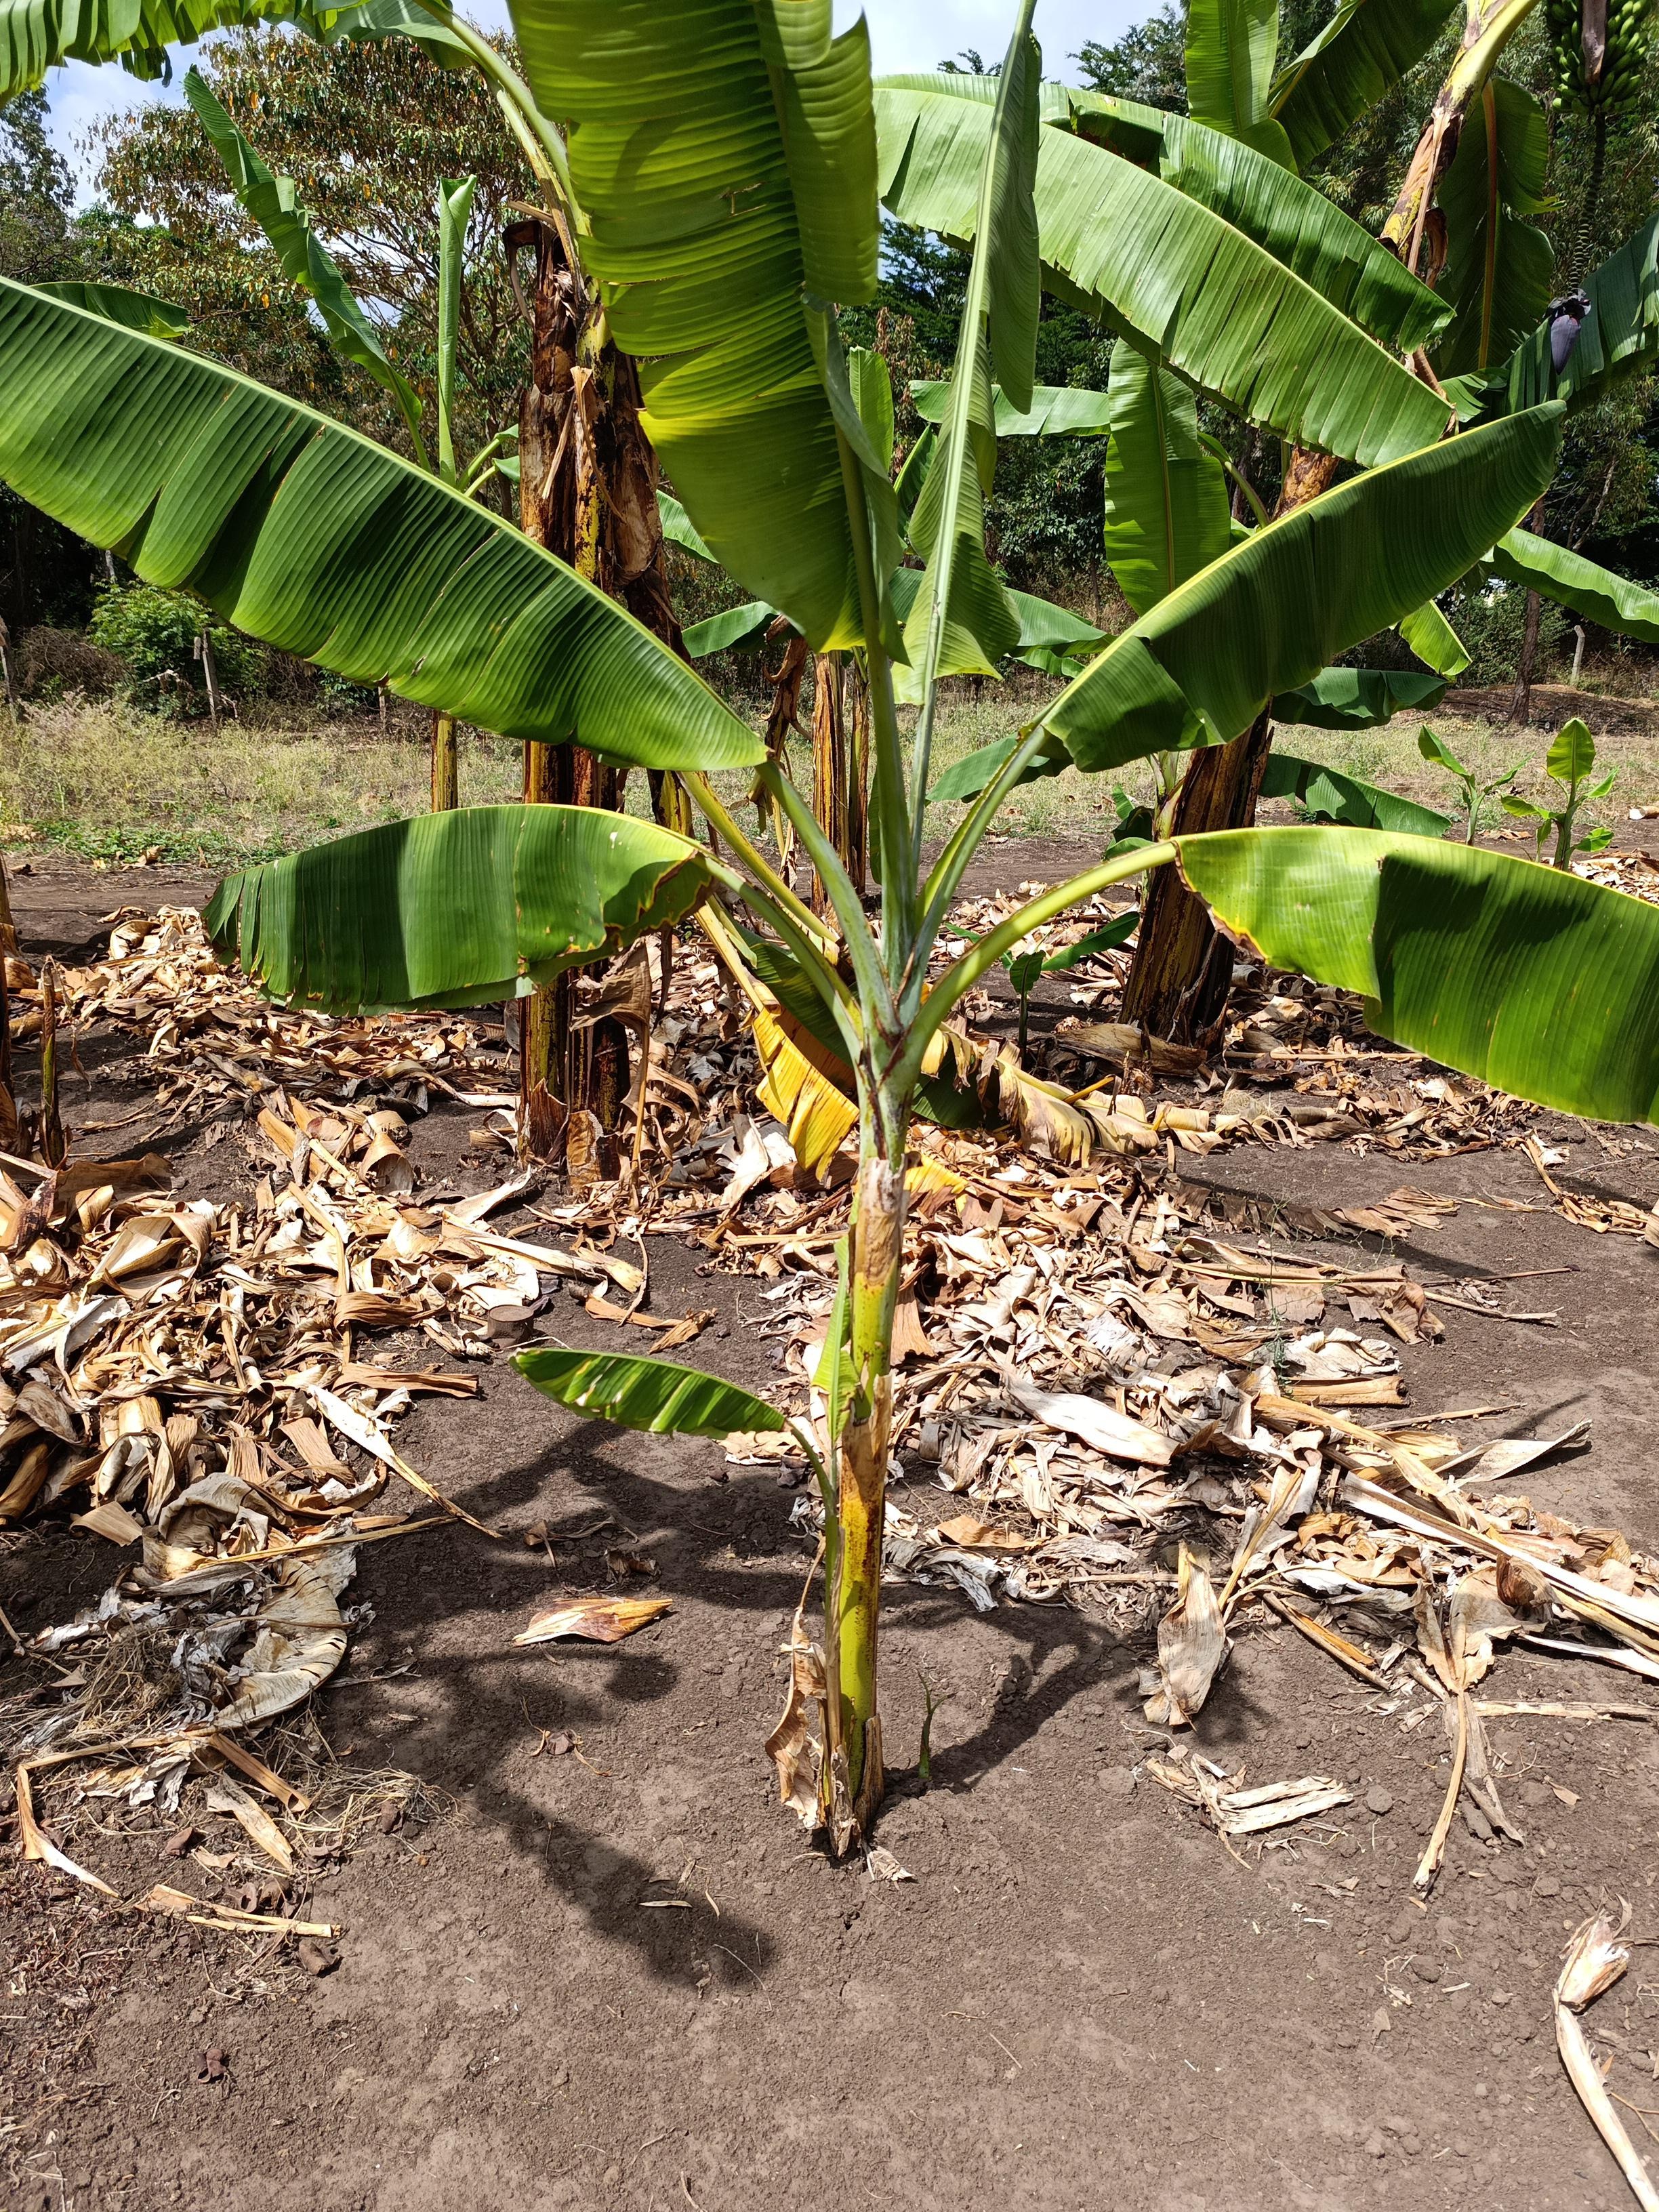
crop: banana
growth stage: vegetative
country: Tanzania
